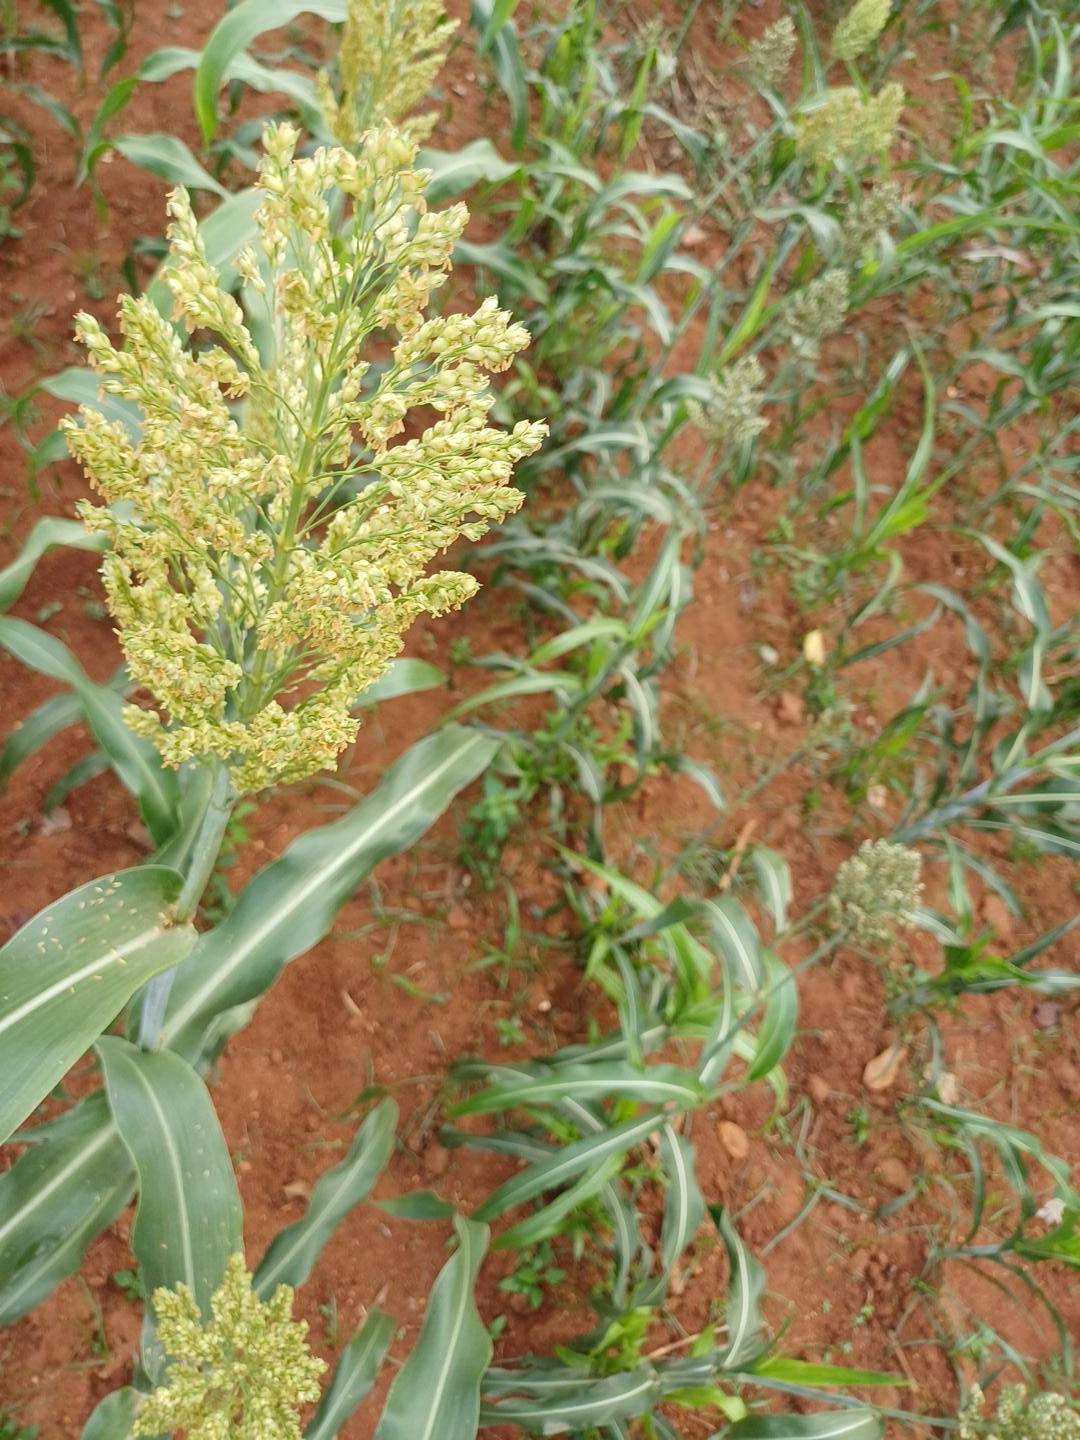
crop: sorghum
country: Kenya
